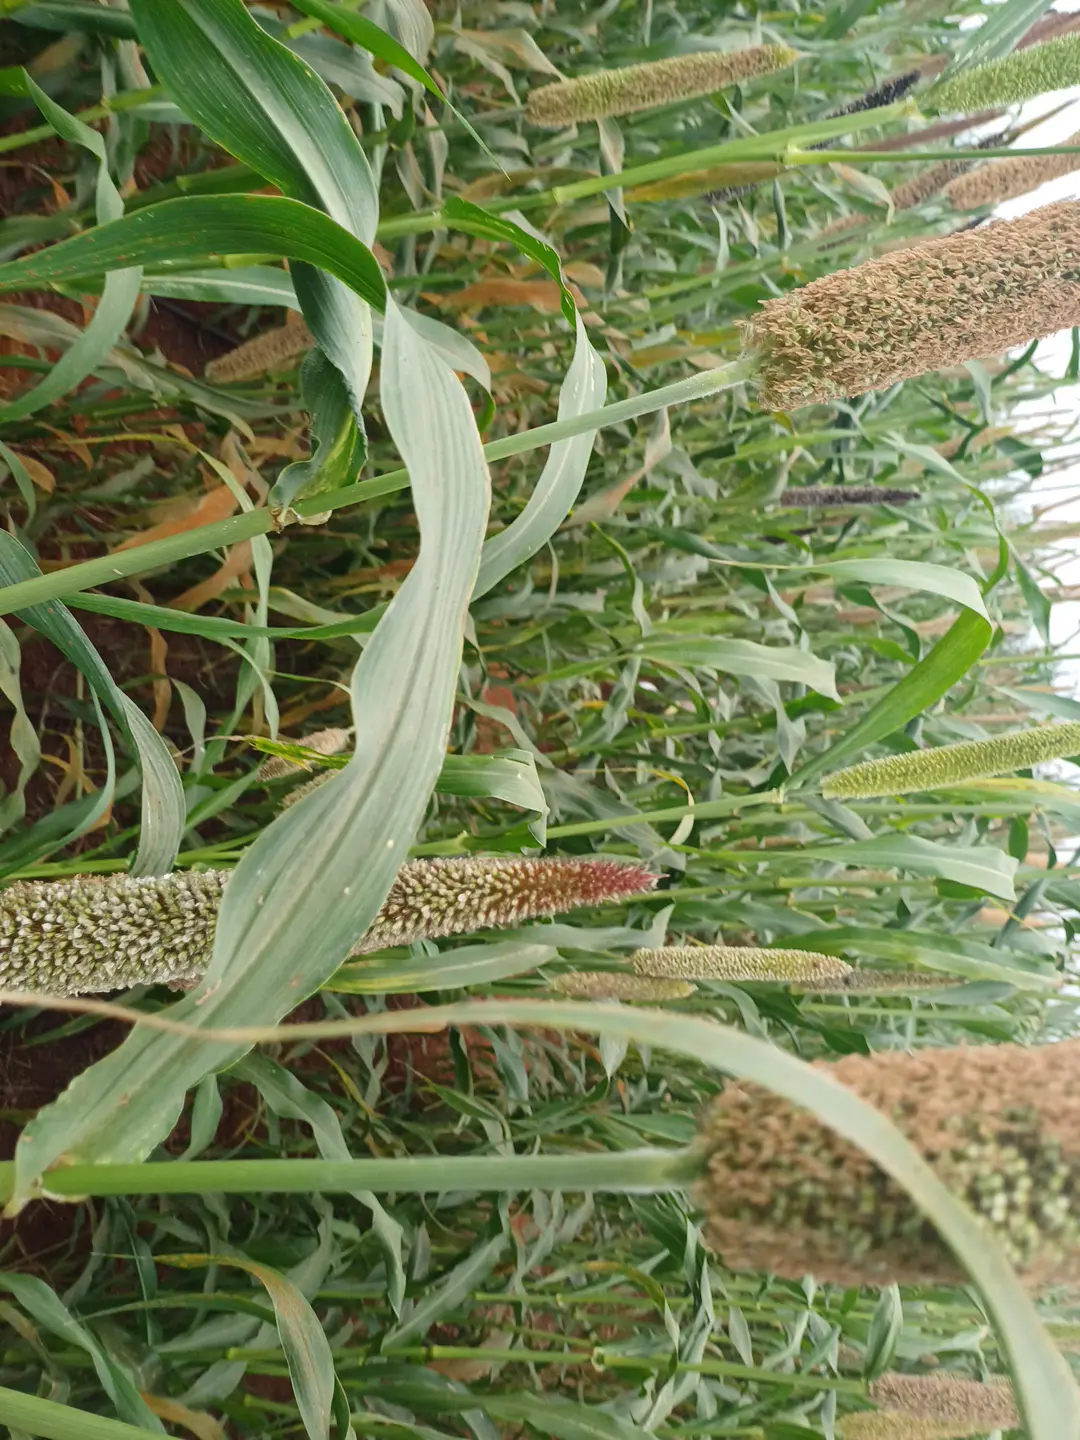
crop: pearl millet
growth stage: filling grain
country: Kenya
